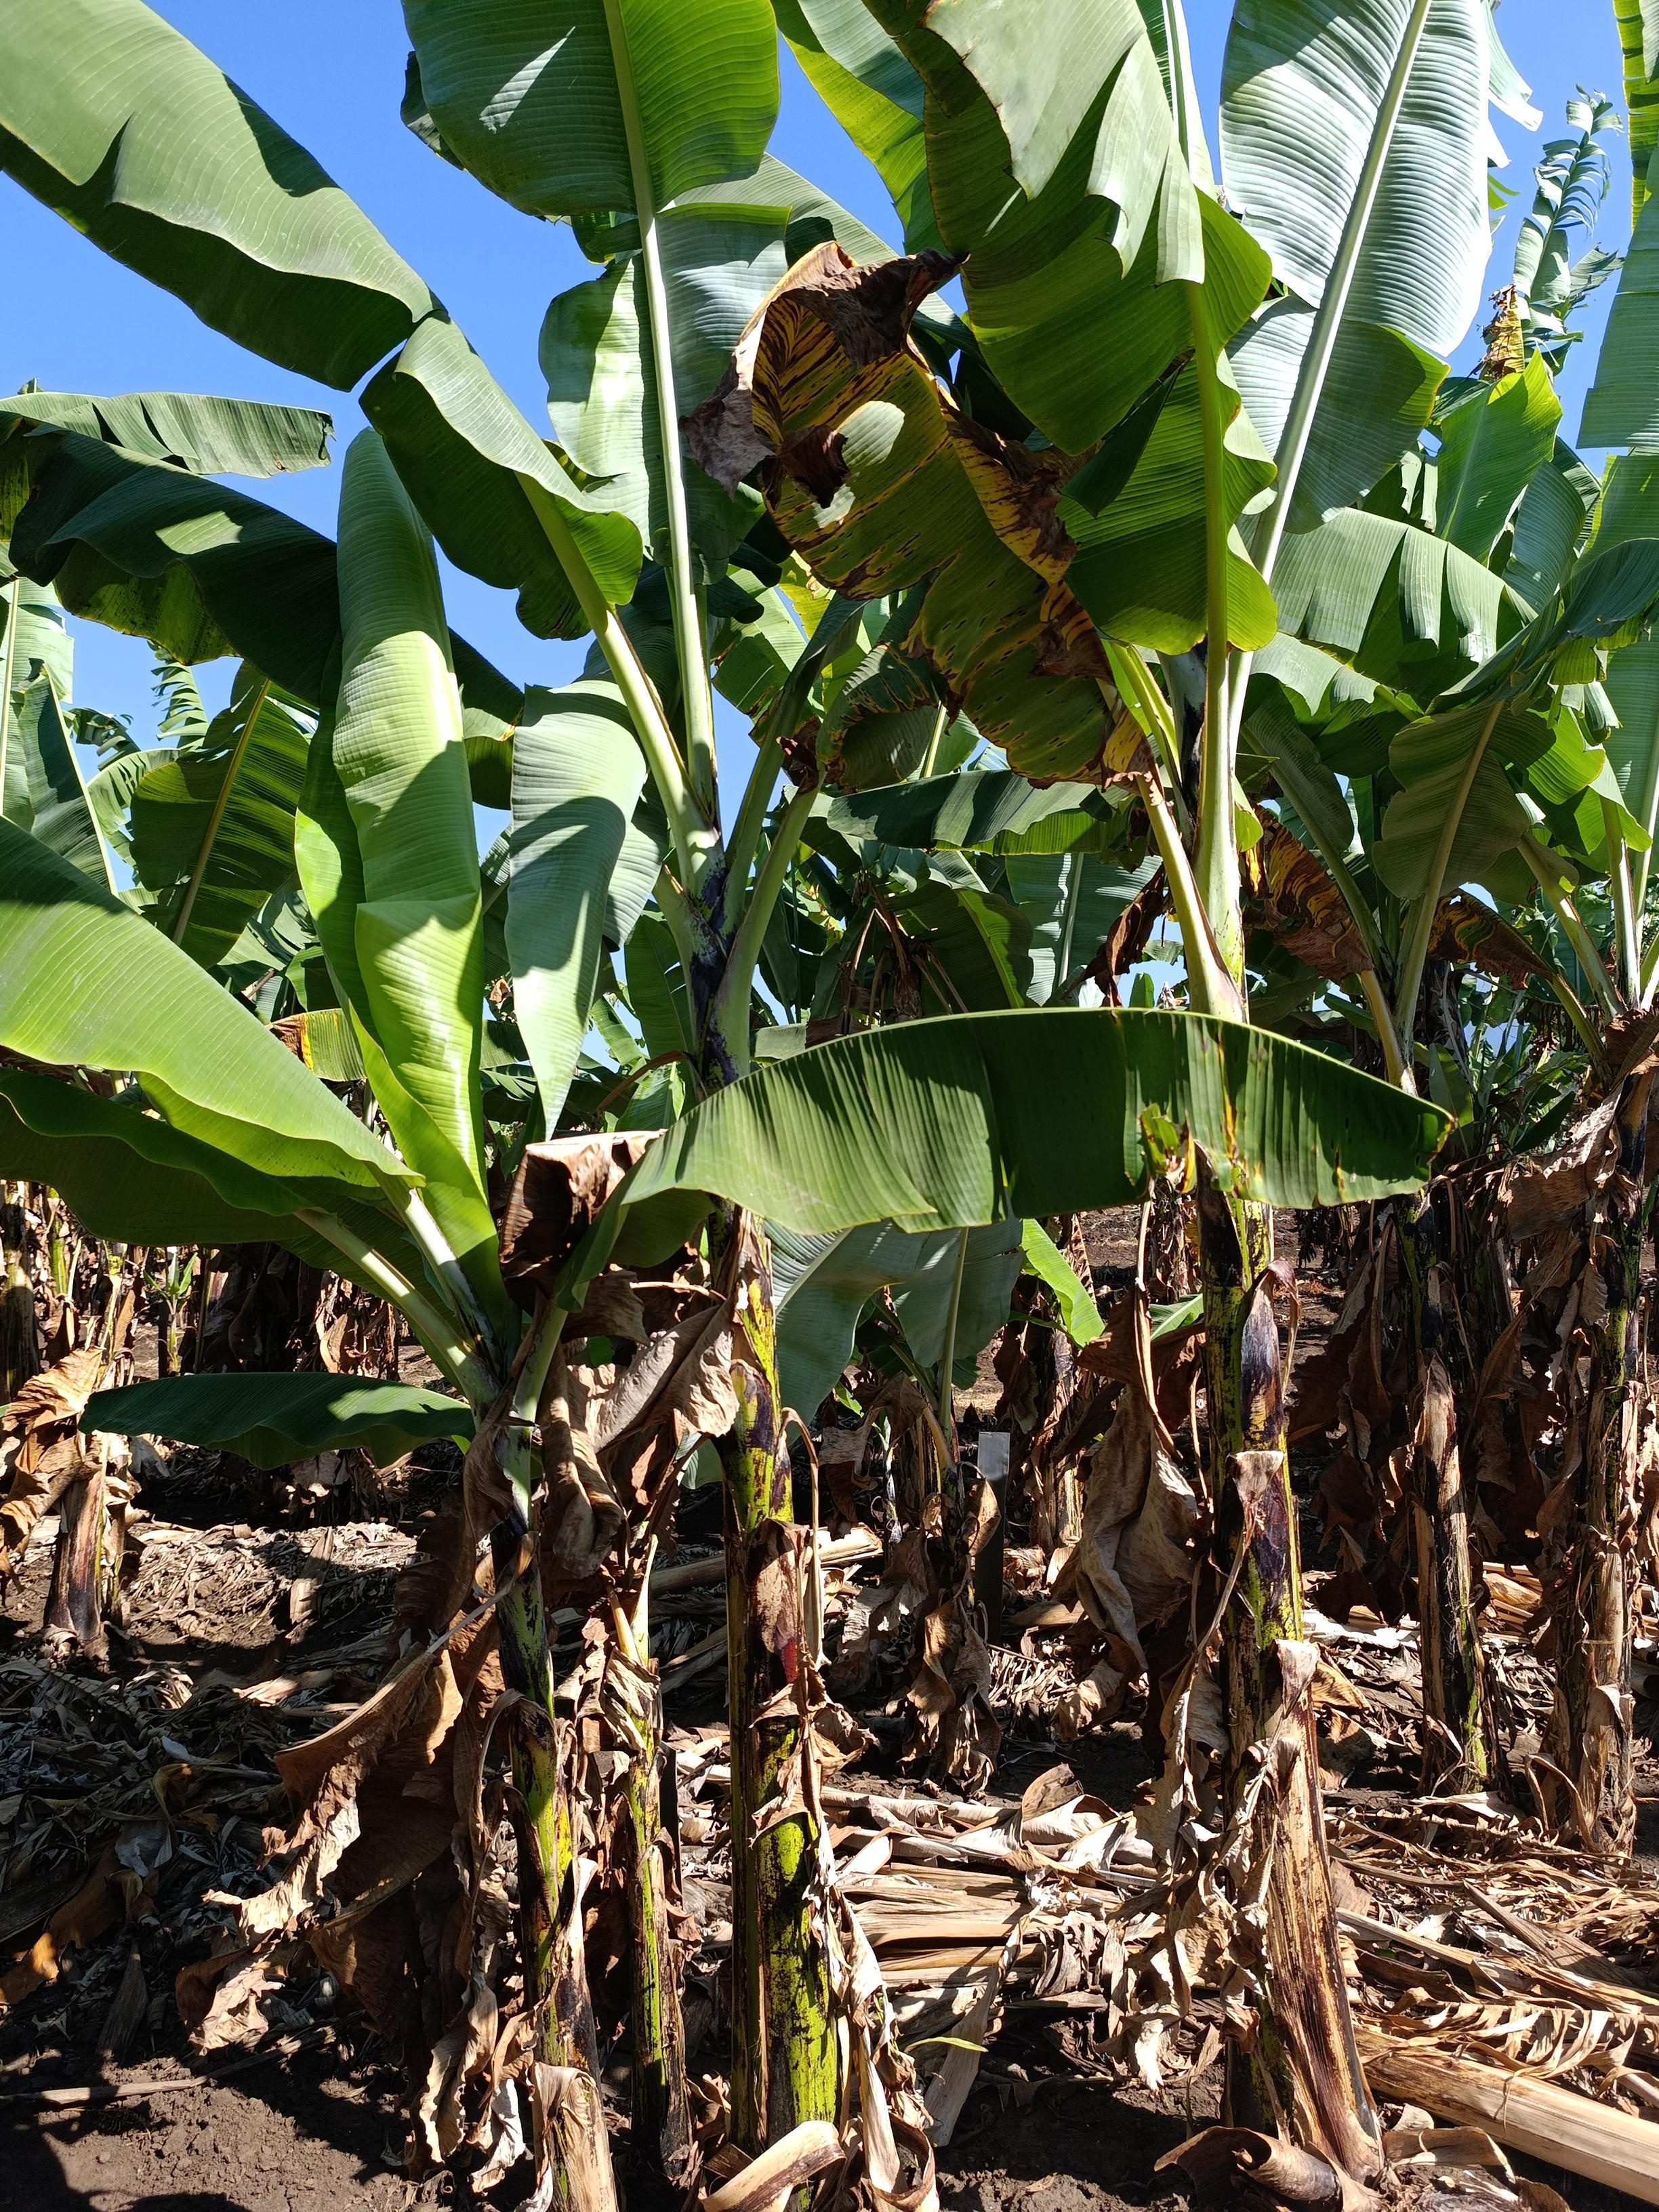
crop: banana
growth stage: vegetative
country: Tanzania
